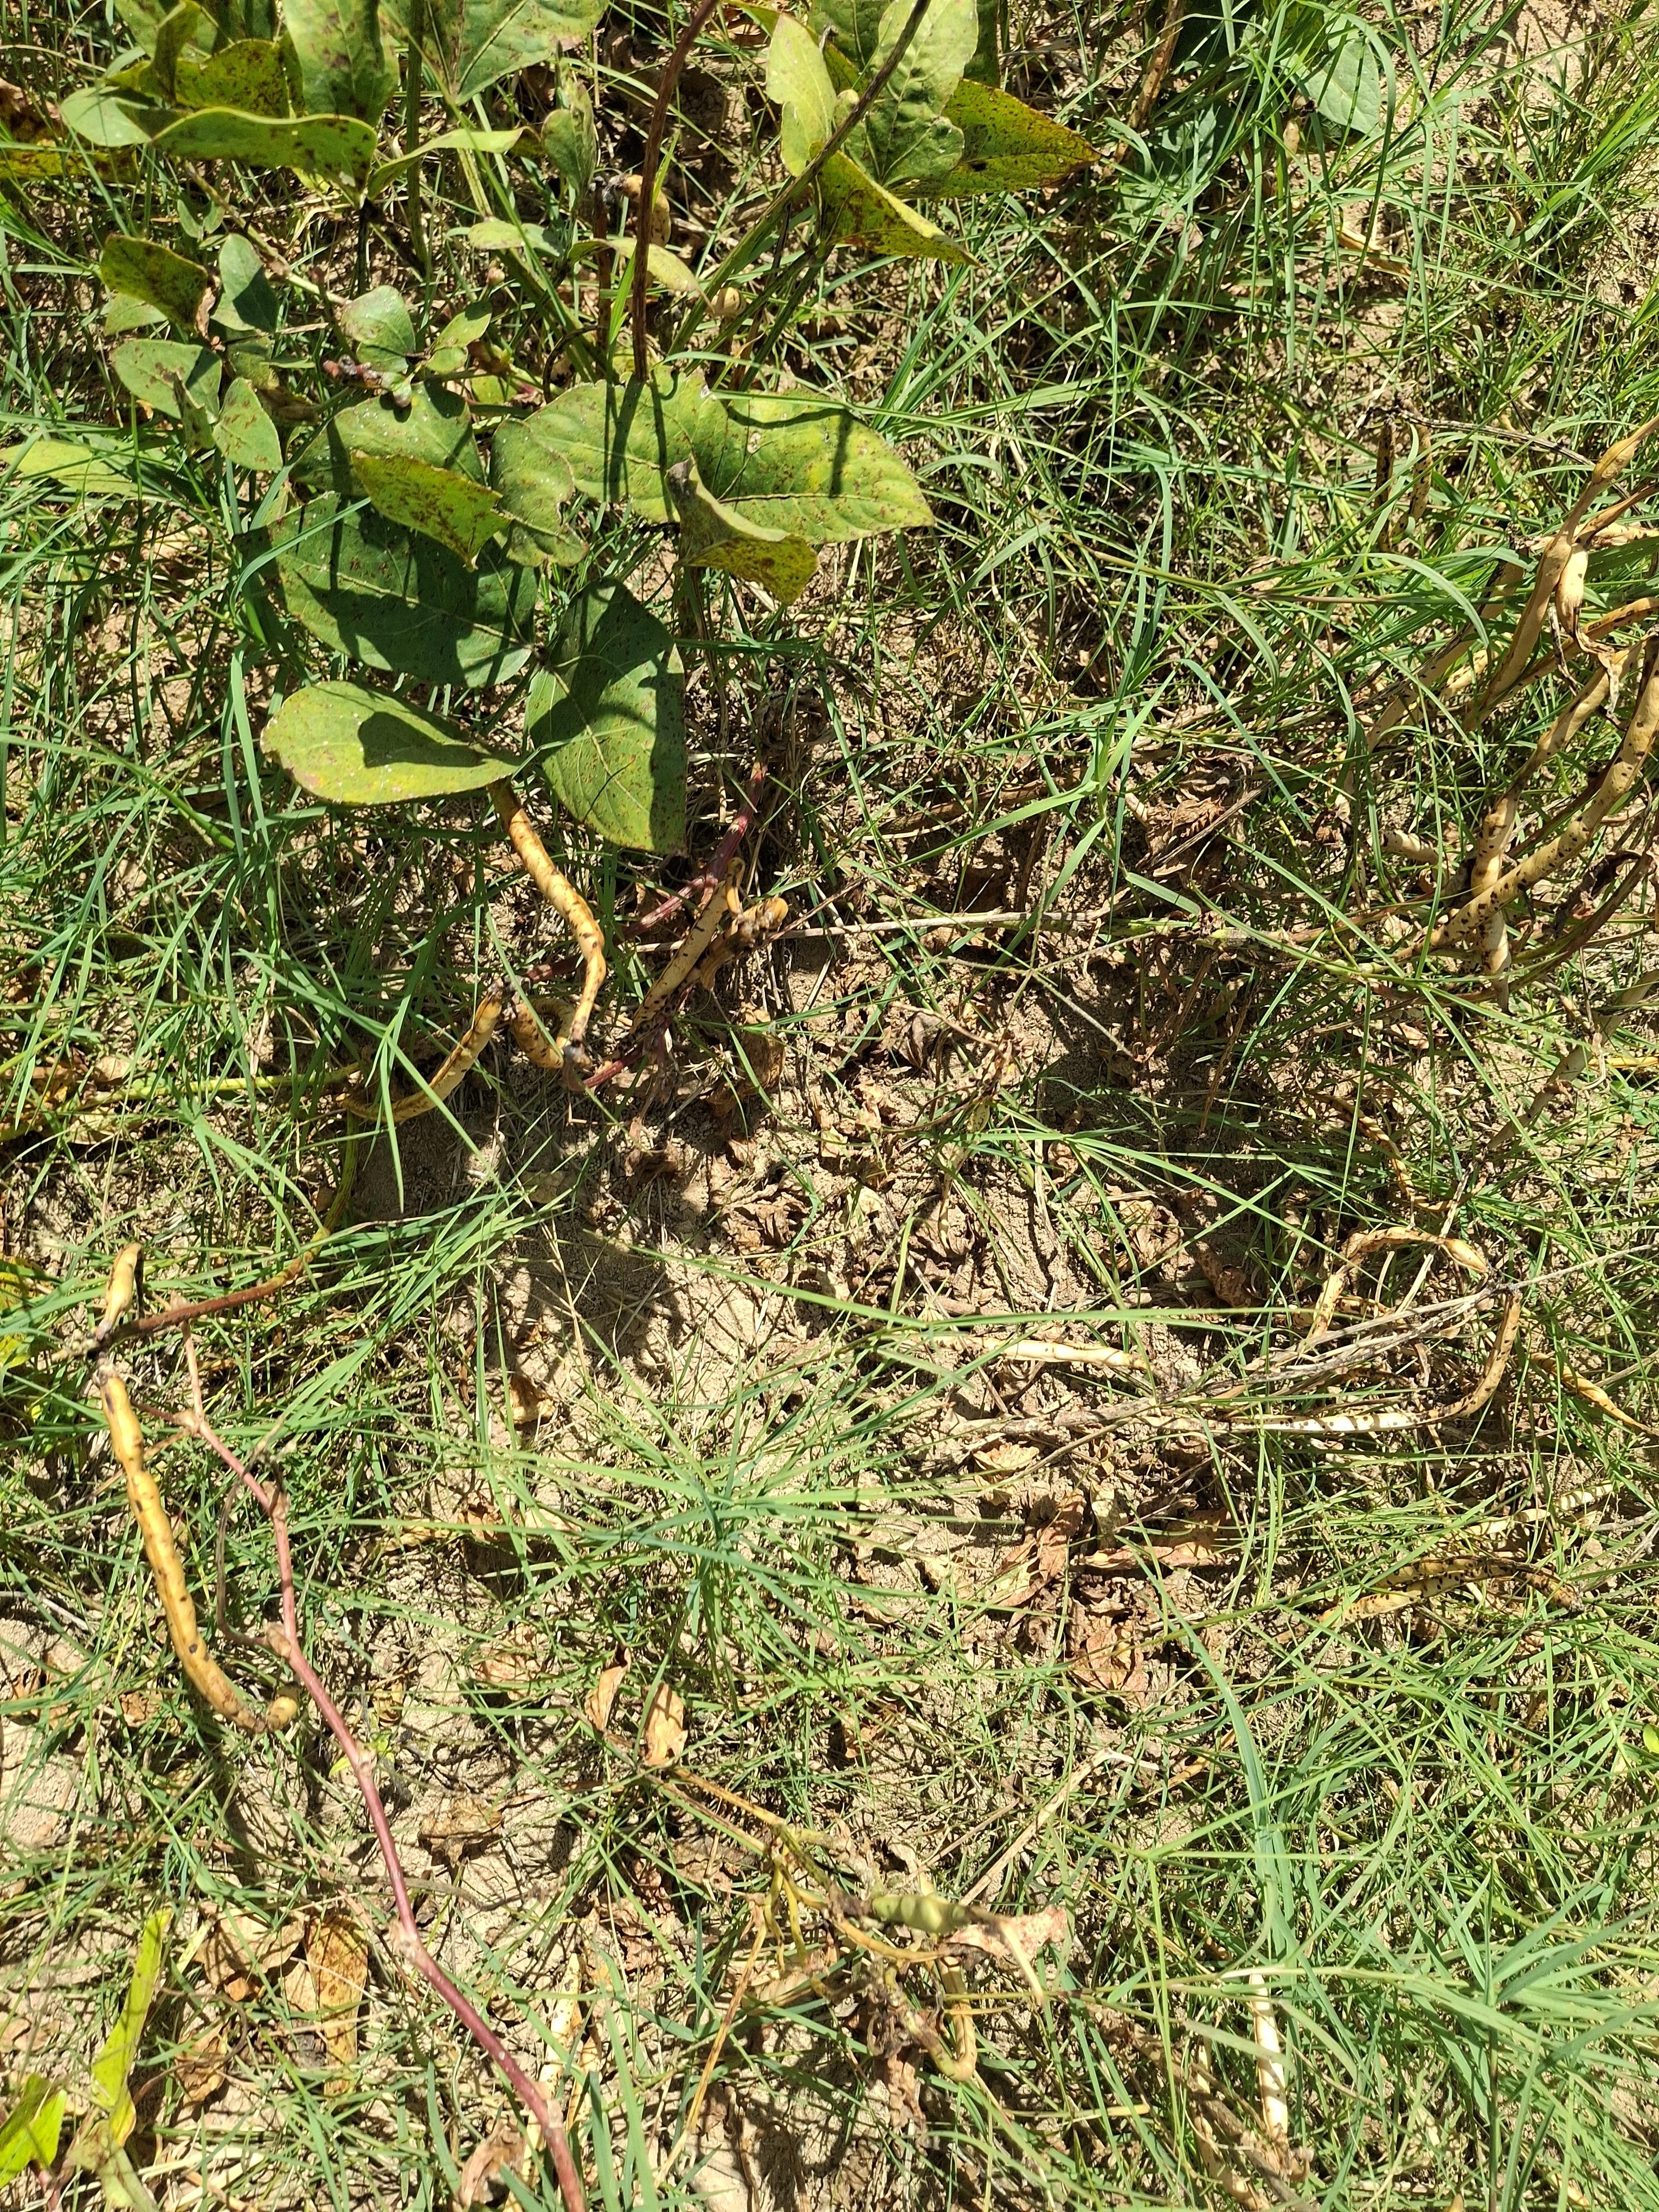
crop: cowpea
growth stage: maturity
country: Nigeria
